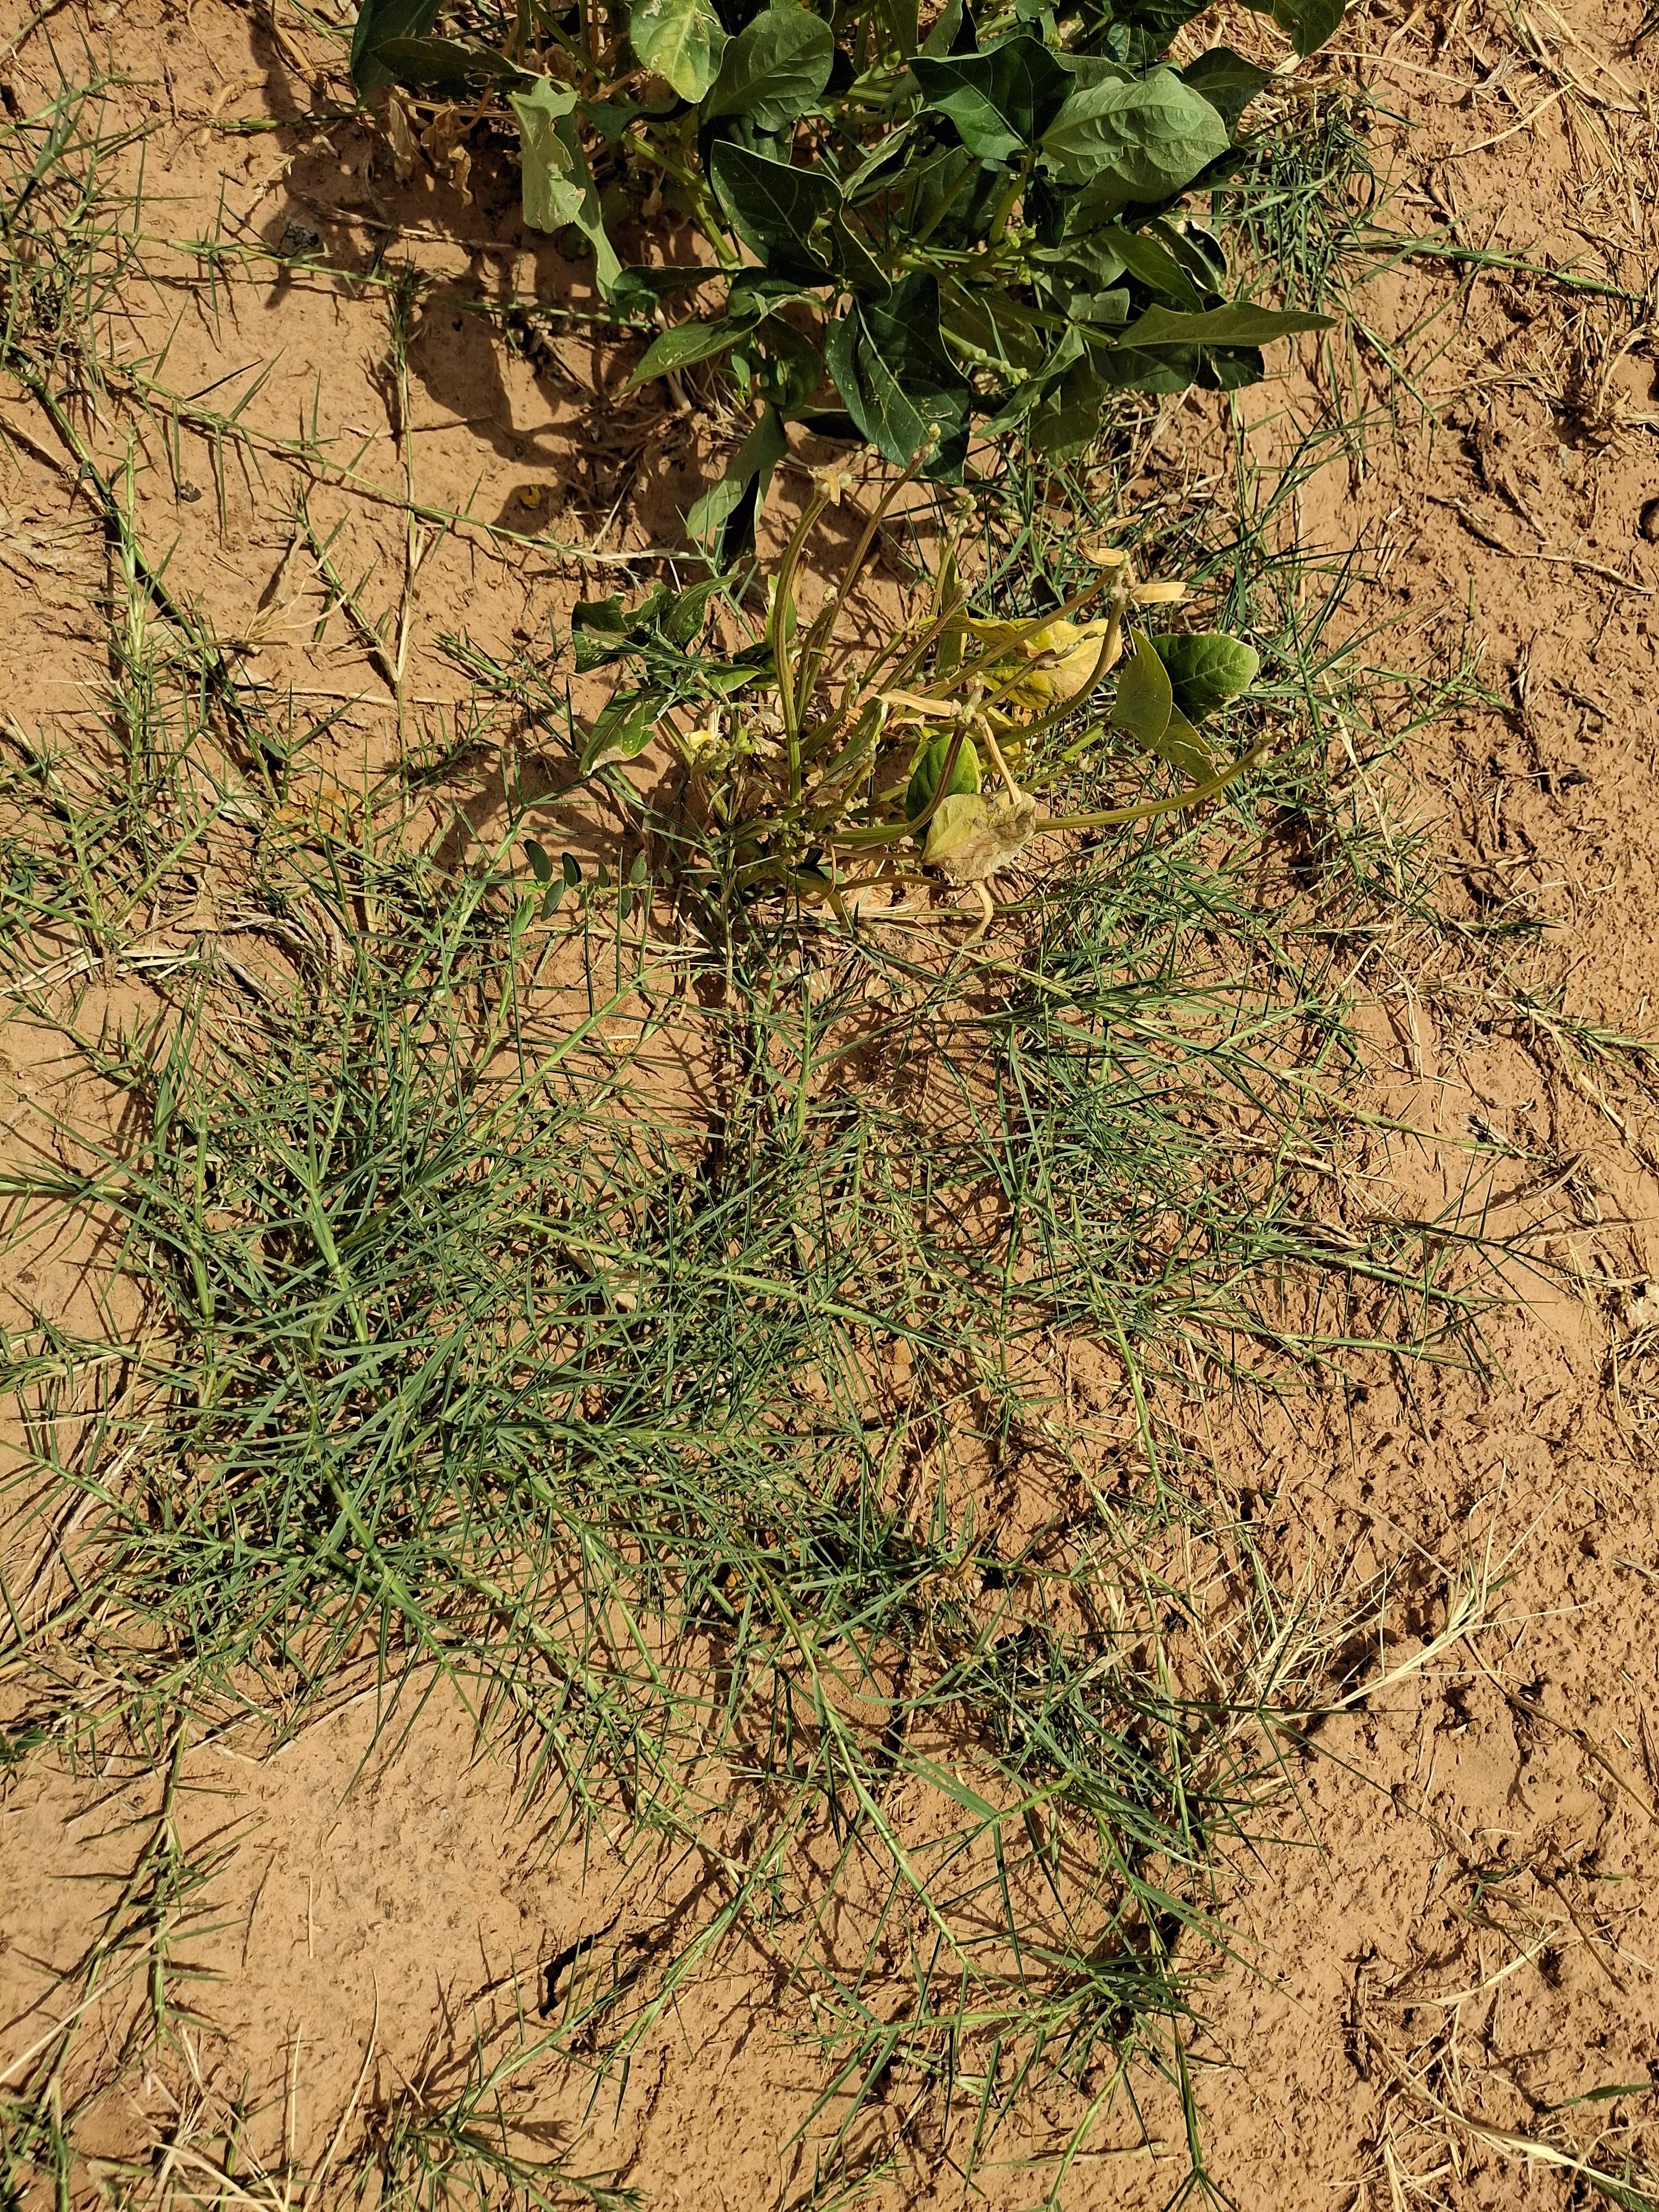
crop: cowpea
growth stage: harvest maturity
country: Nigeria
